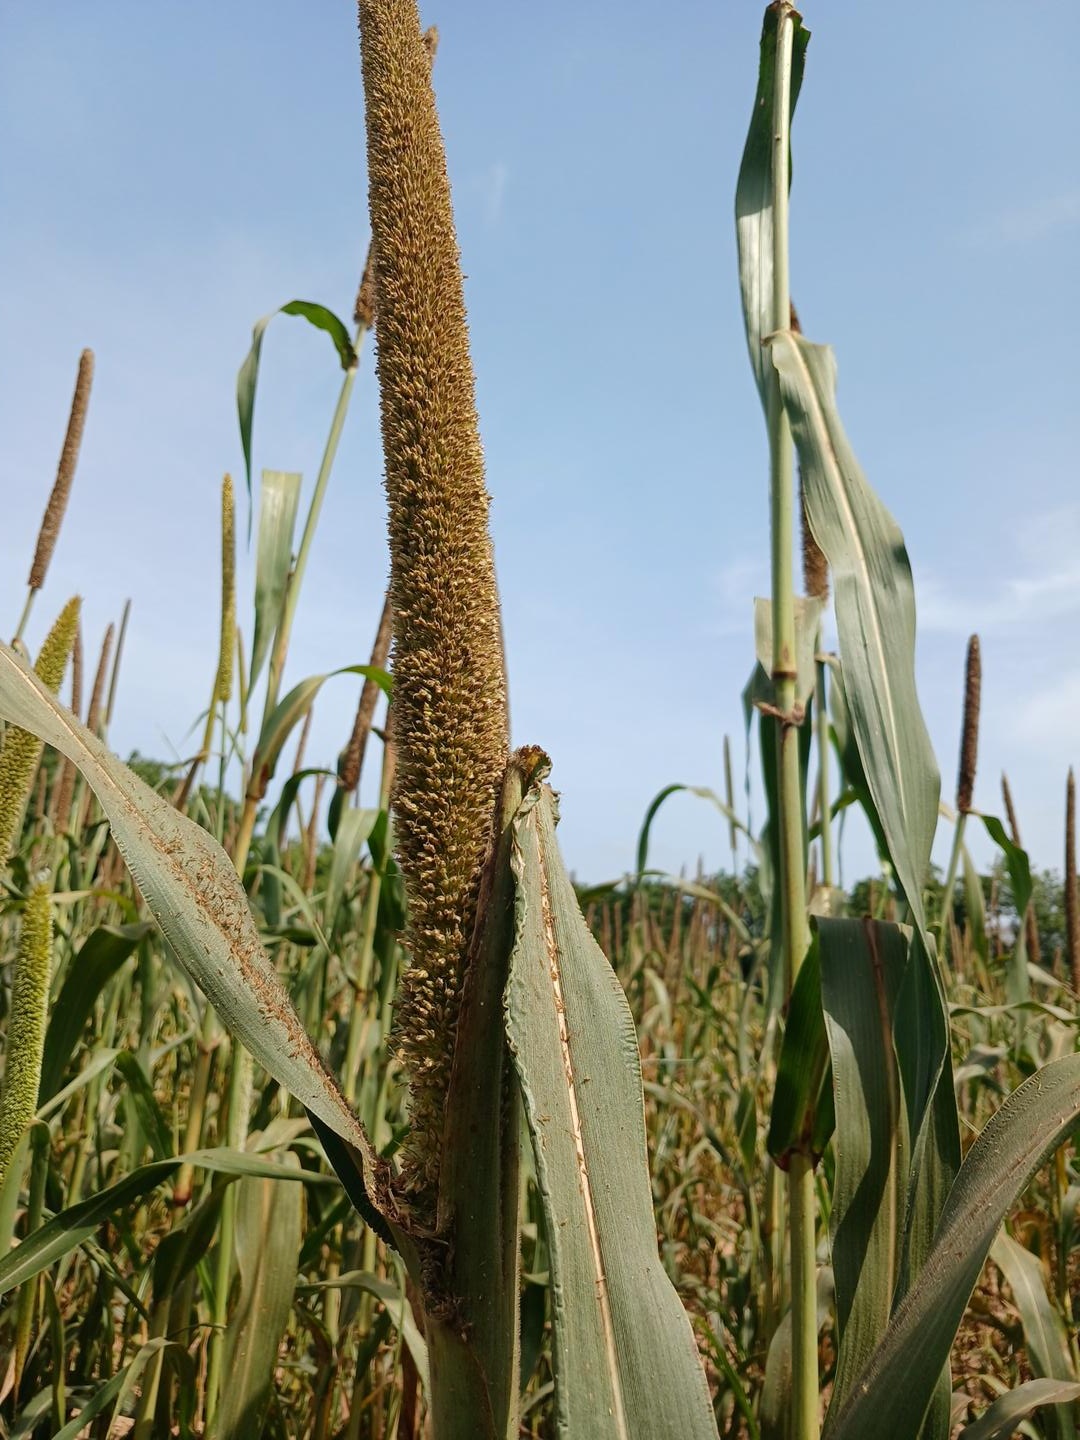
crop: pearl millet
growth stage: filling grain
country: Senegal
